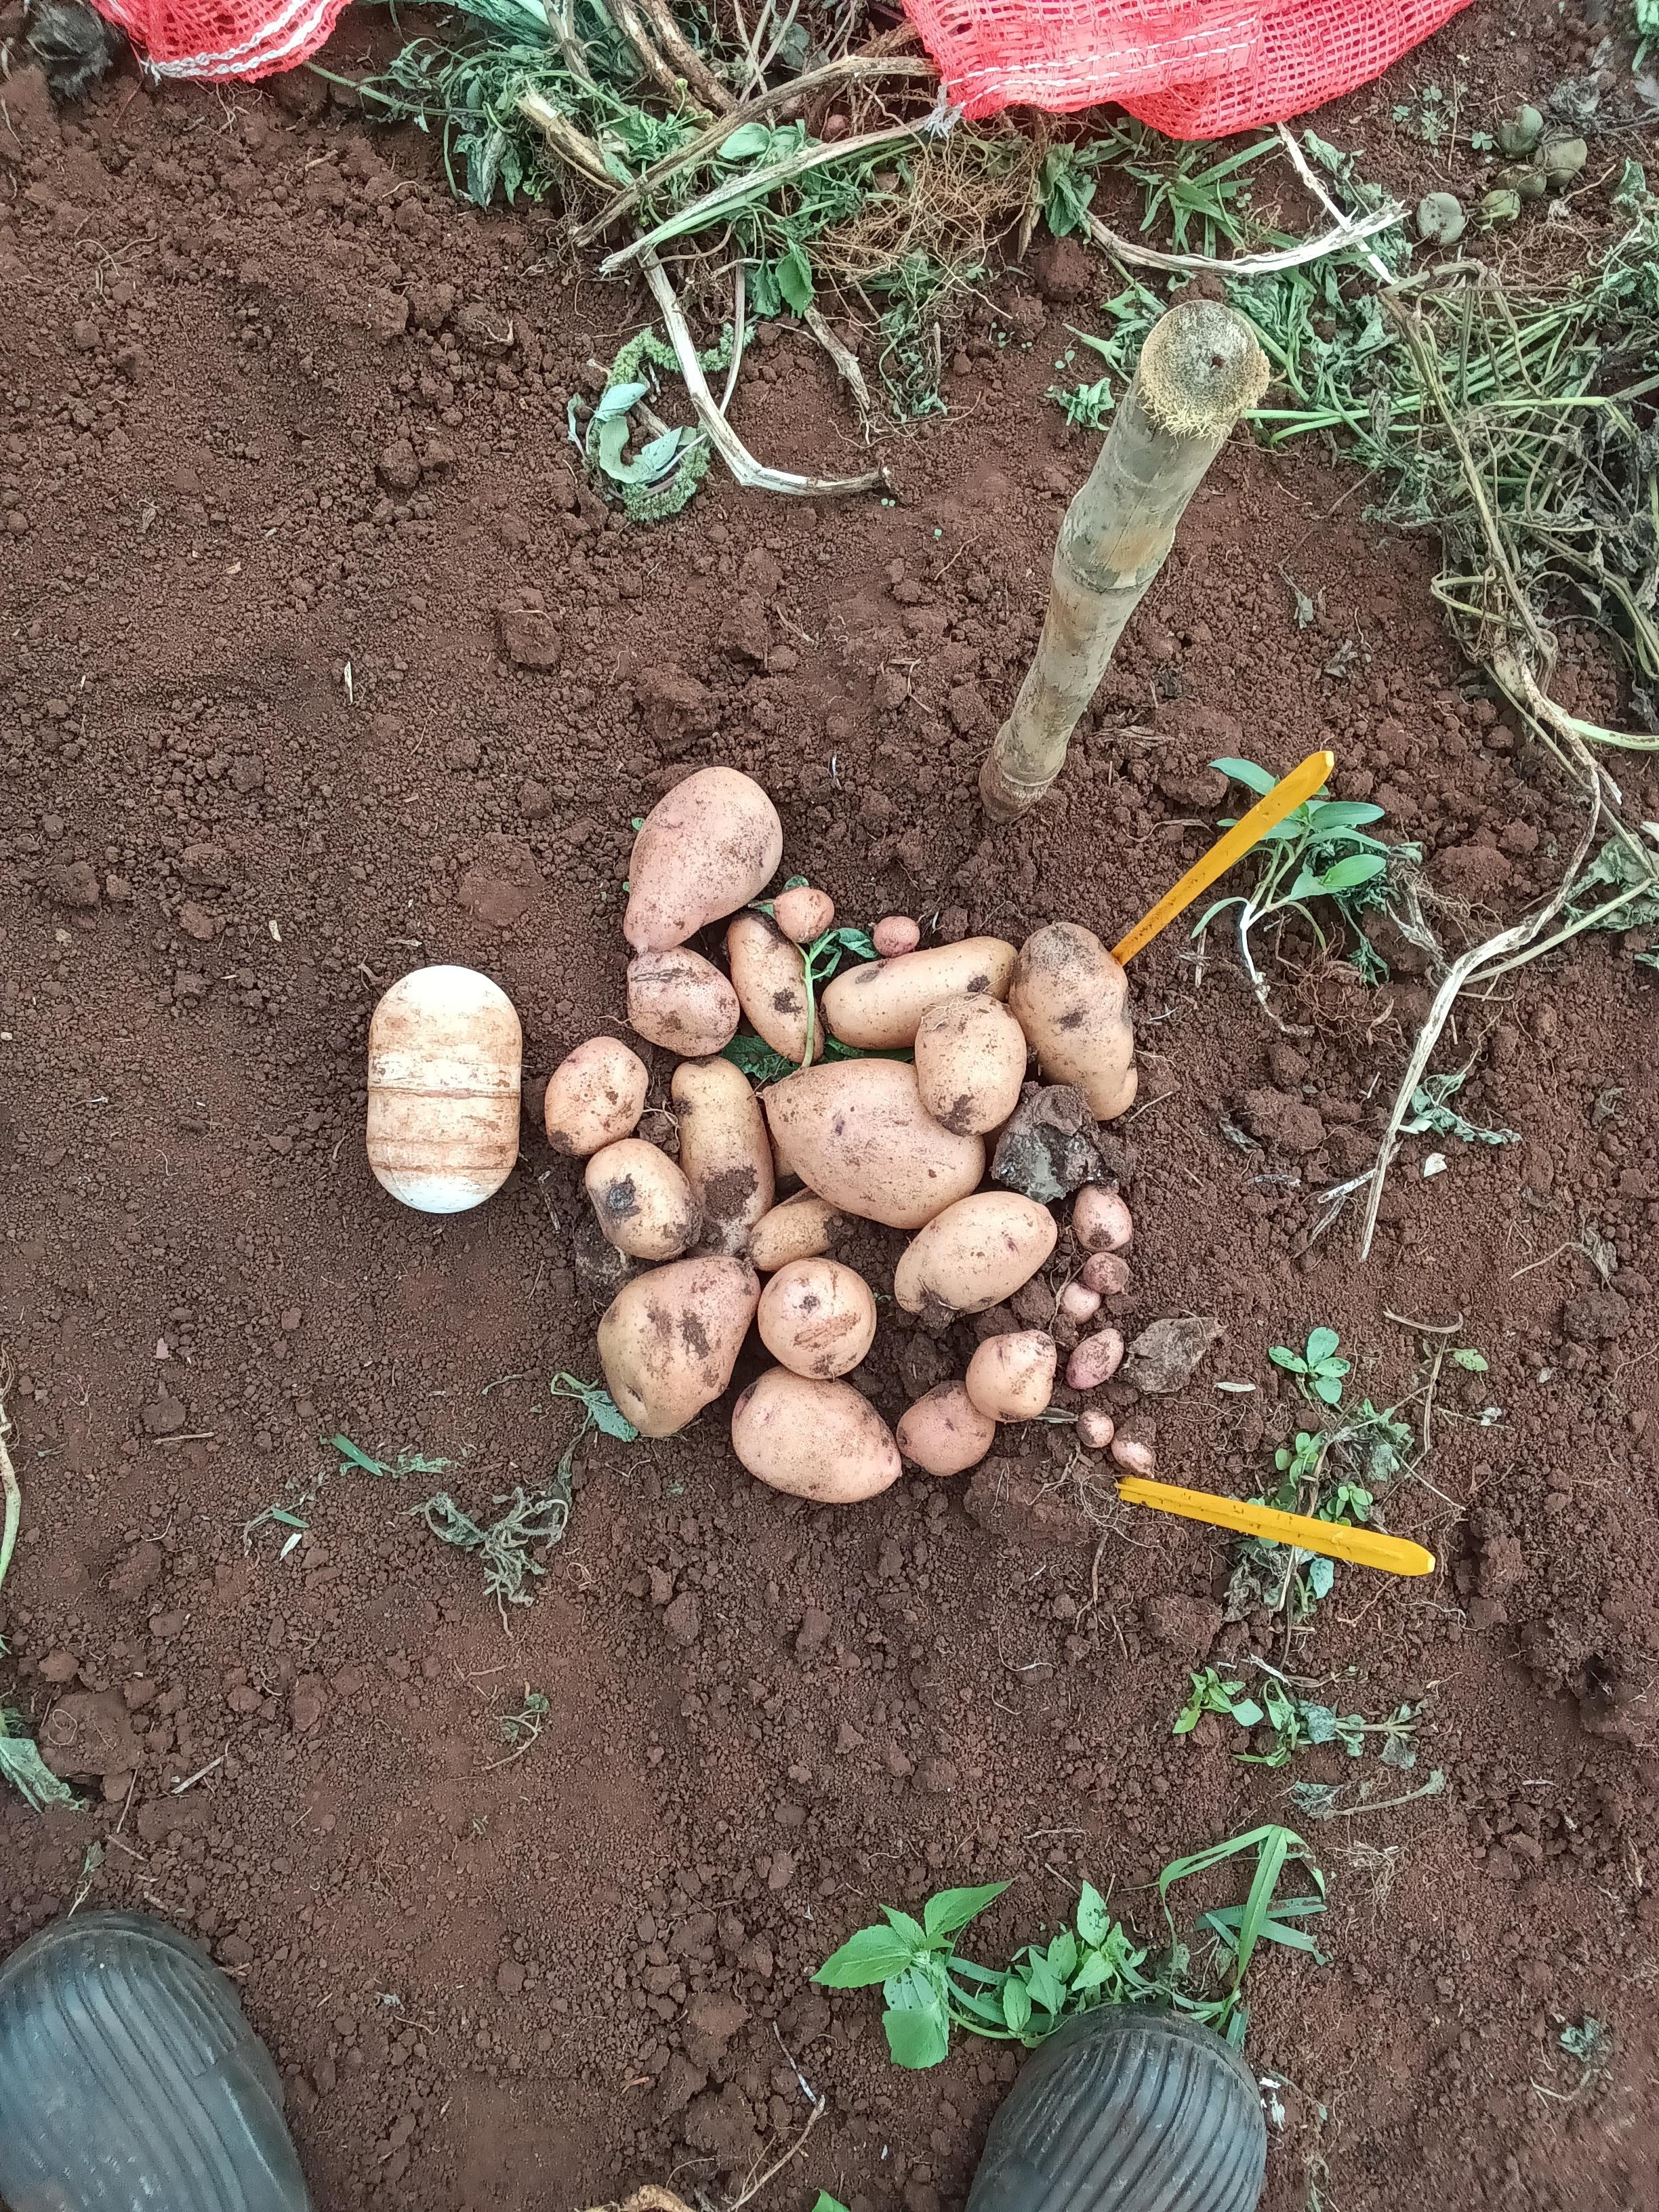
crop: potato
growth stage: harvest
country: Kenya
